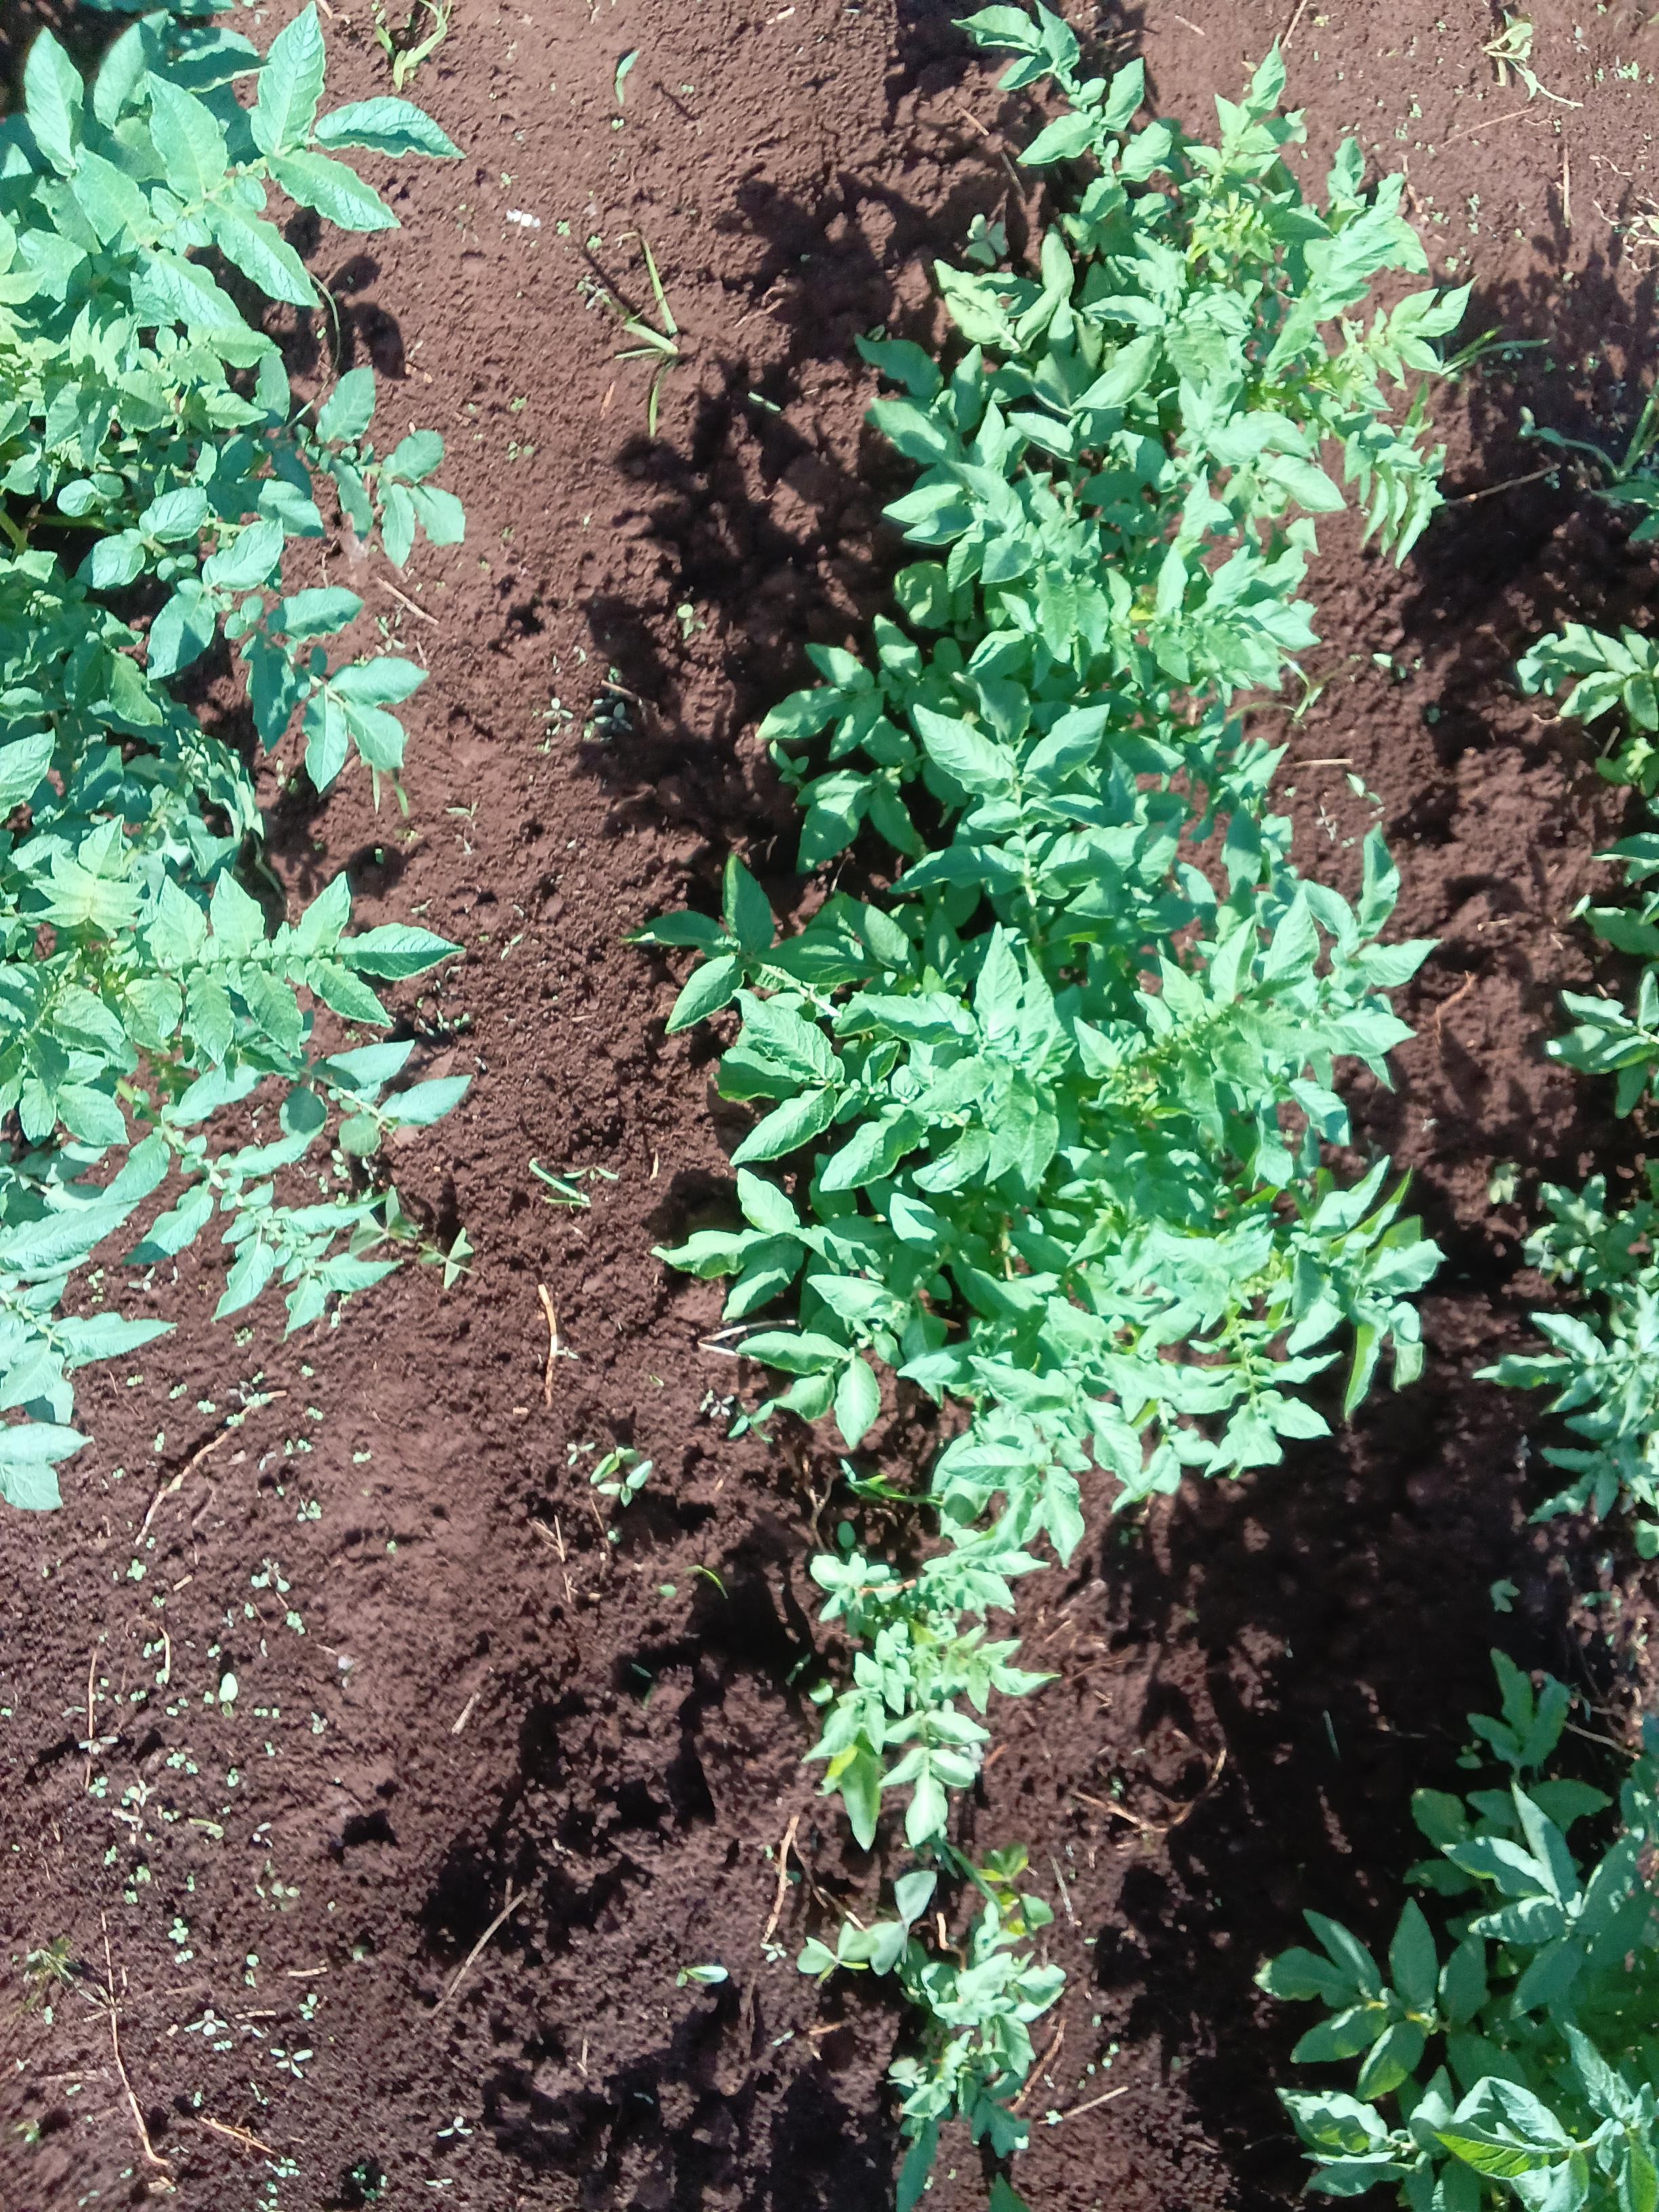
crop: potato
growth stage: vegetative
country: Kenya
